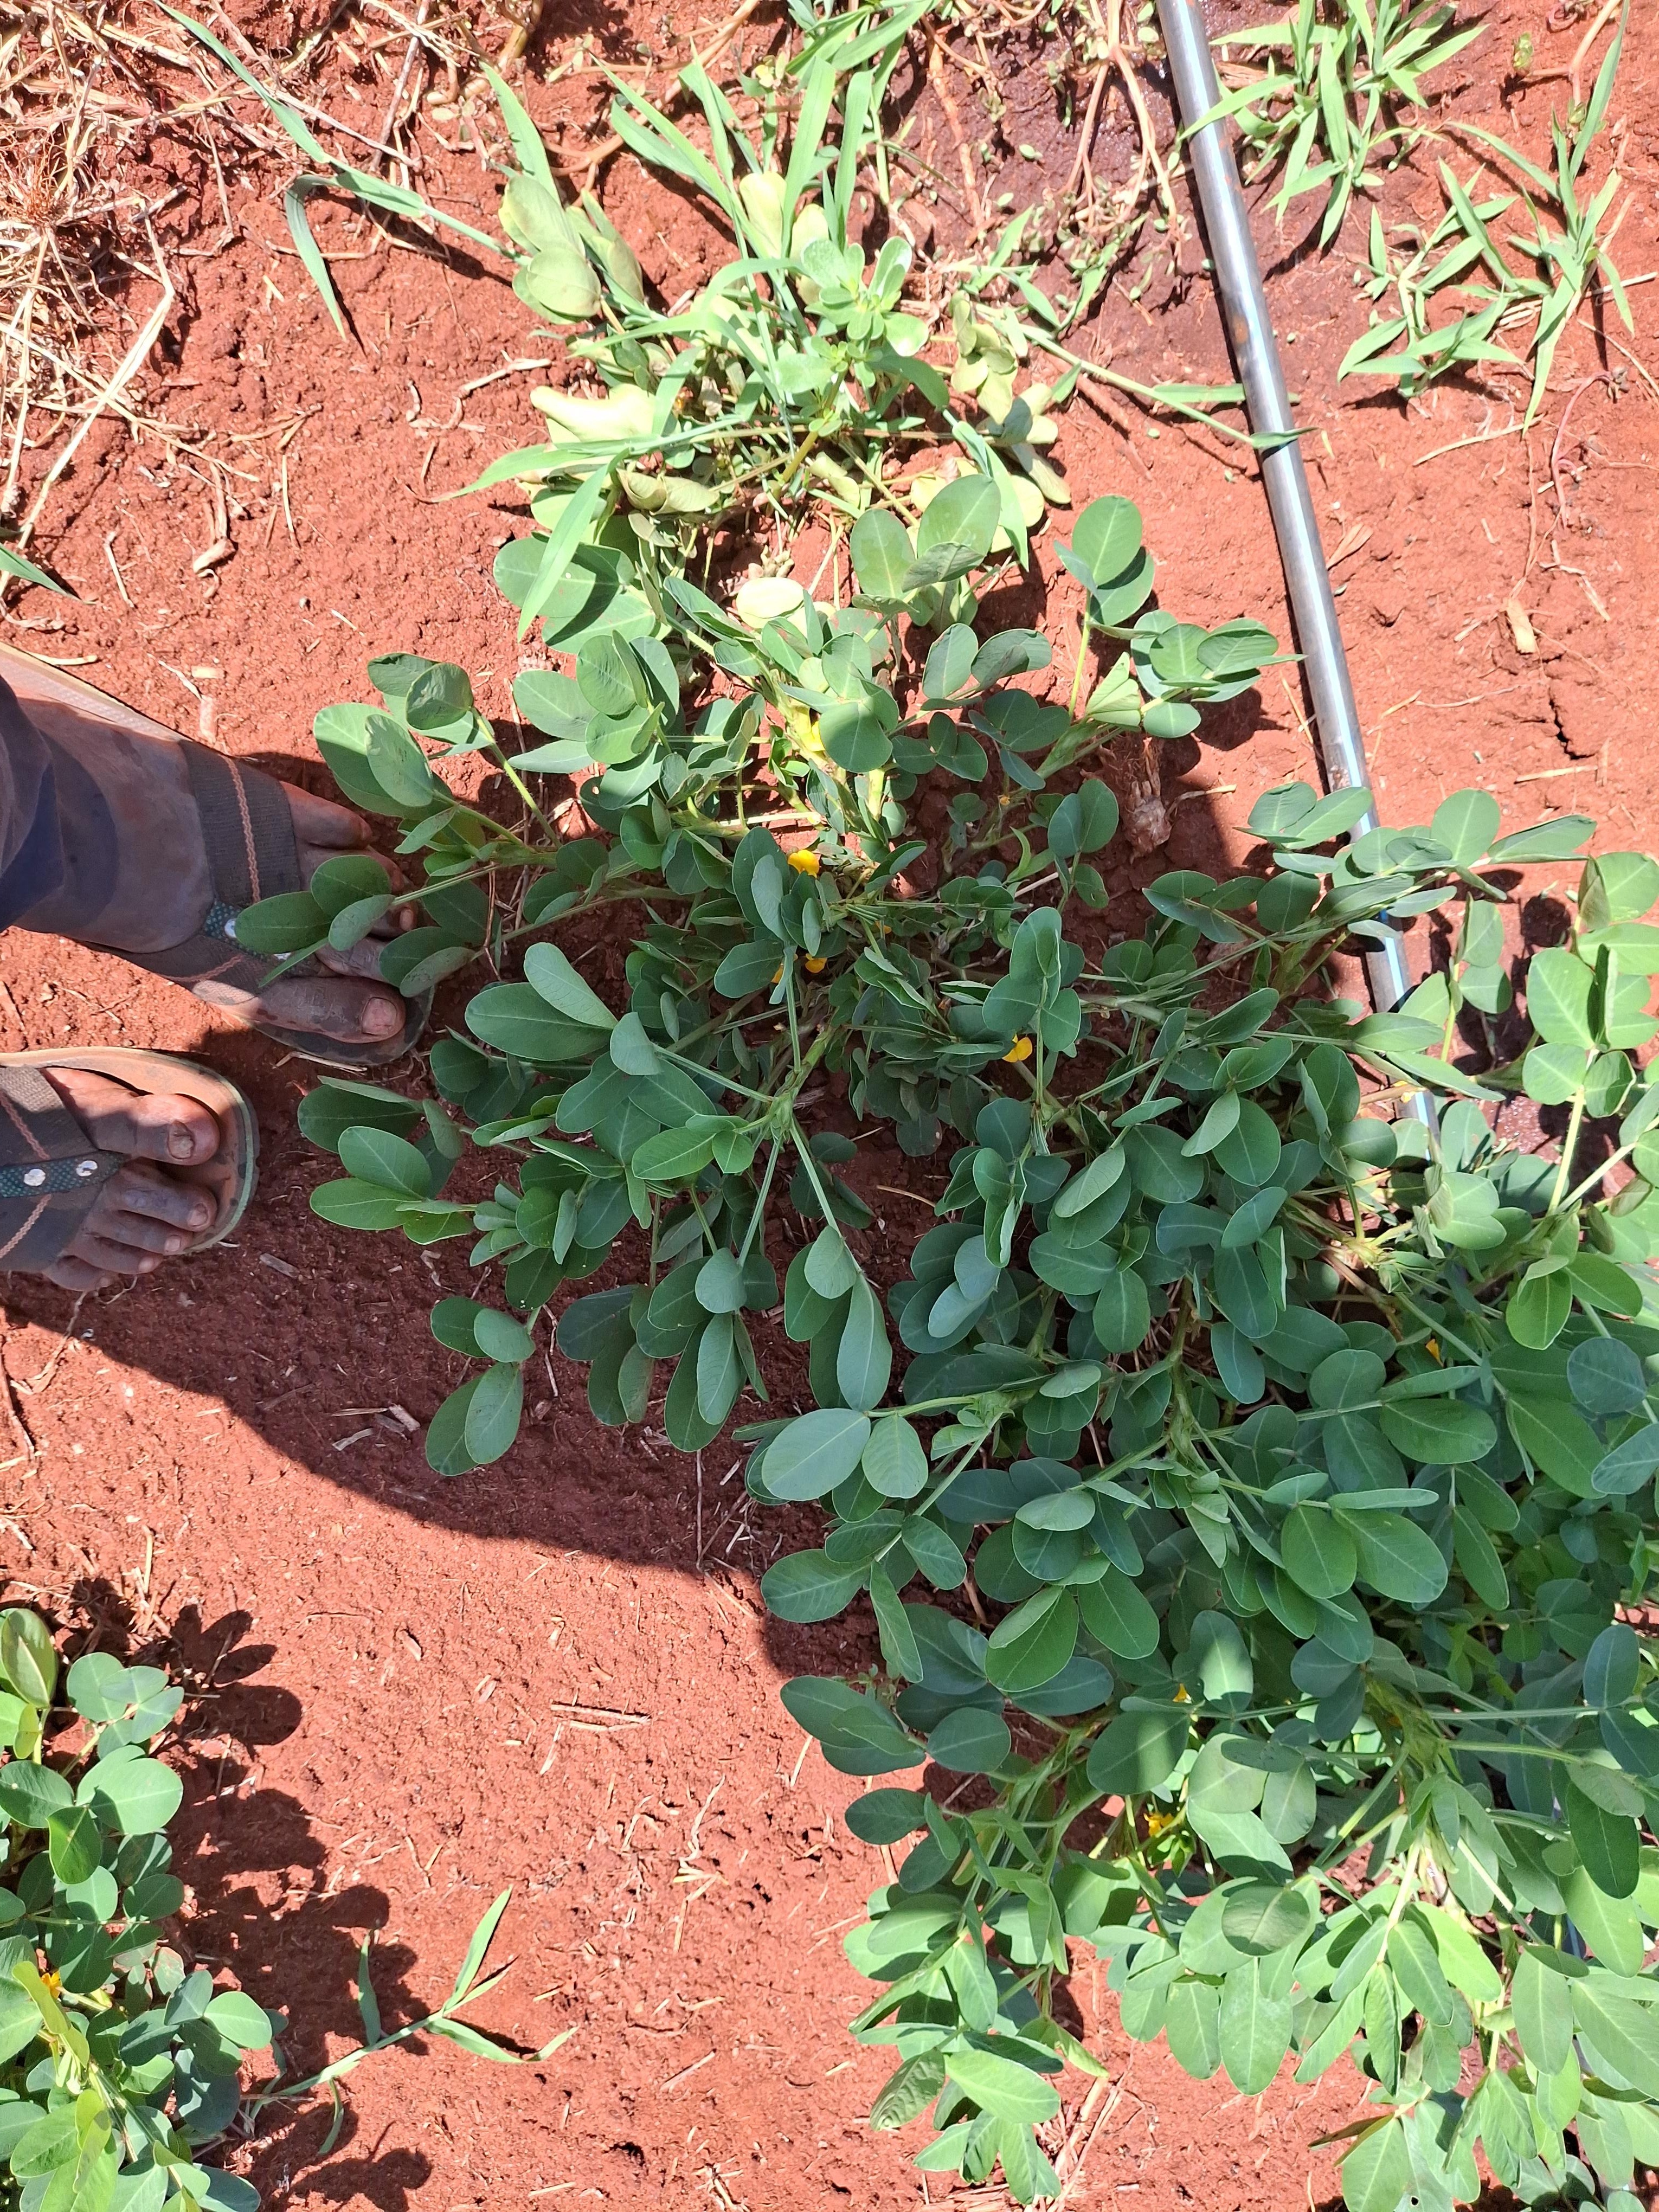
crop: groundnut
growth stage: flowering
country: Kenya
